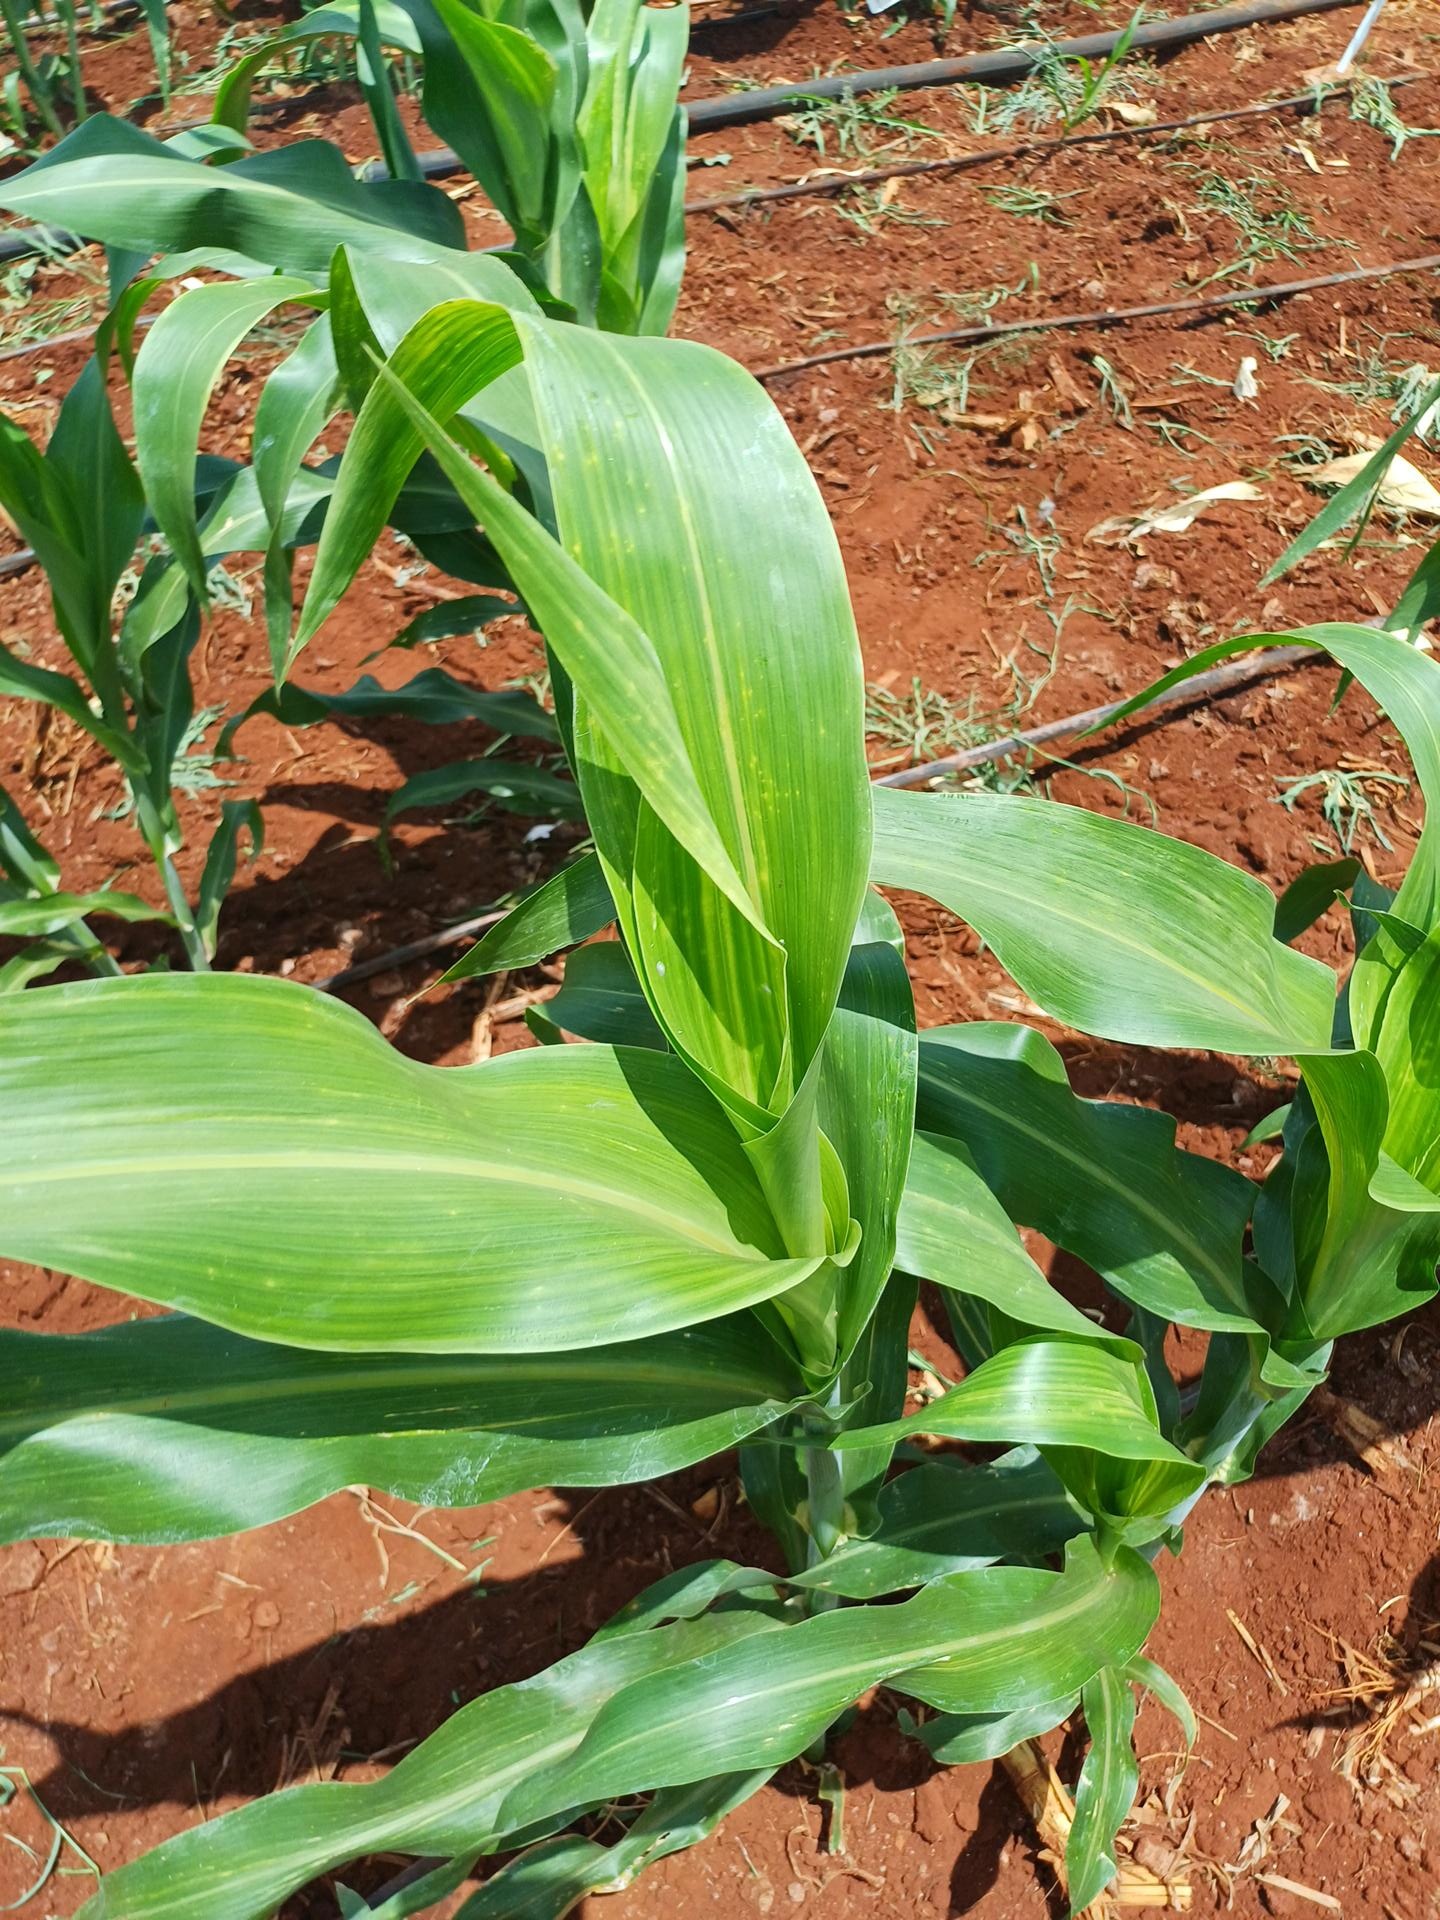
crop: sorghum
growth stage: vegetative
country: Kenya
